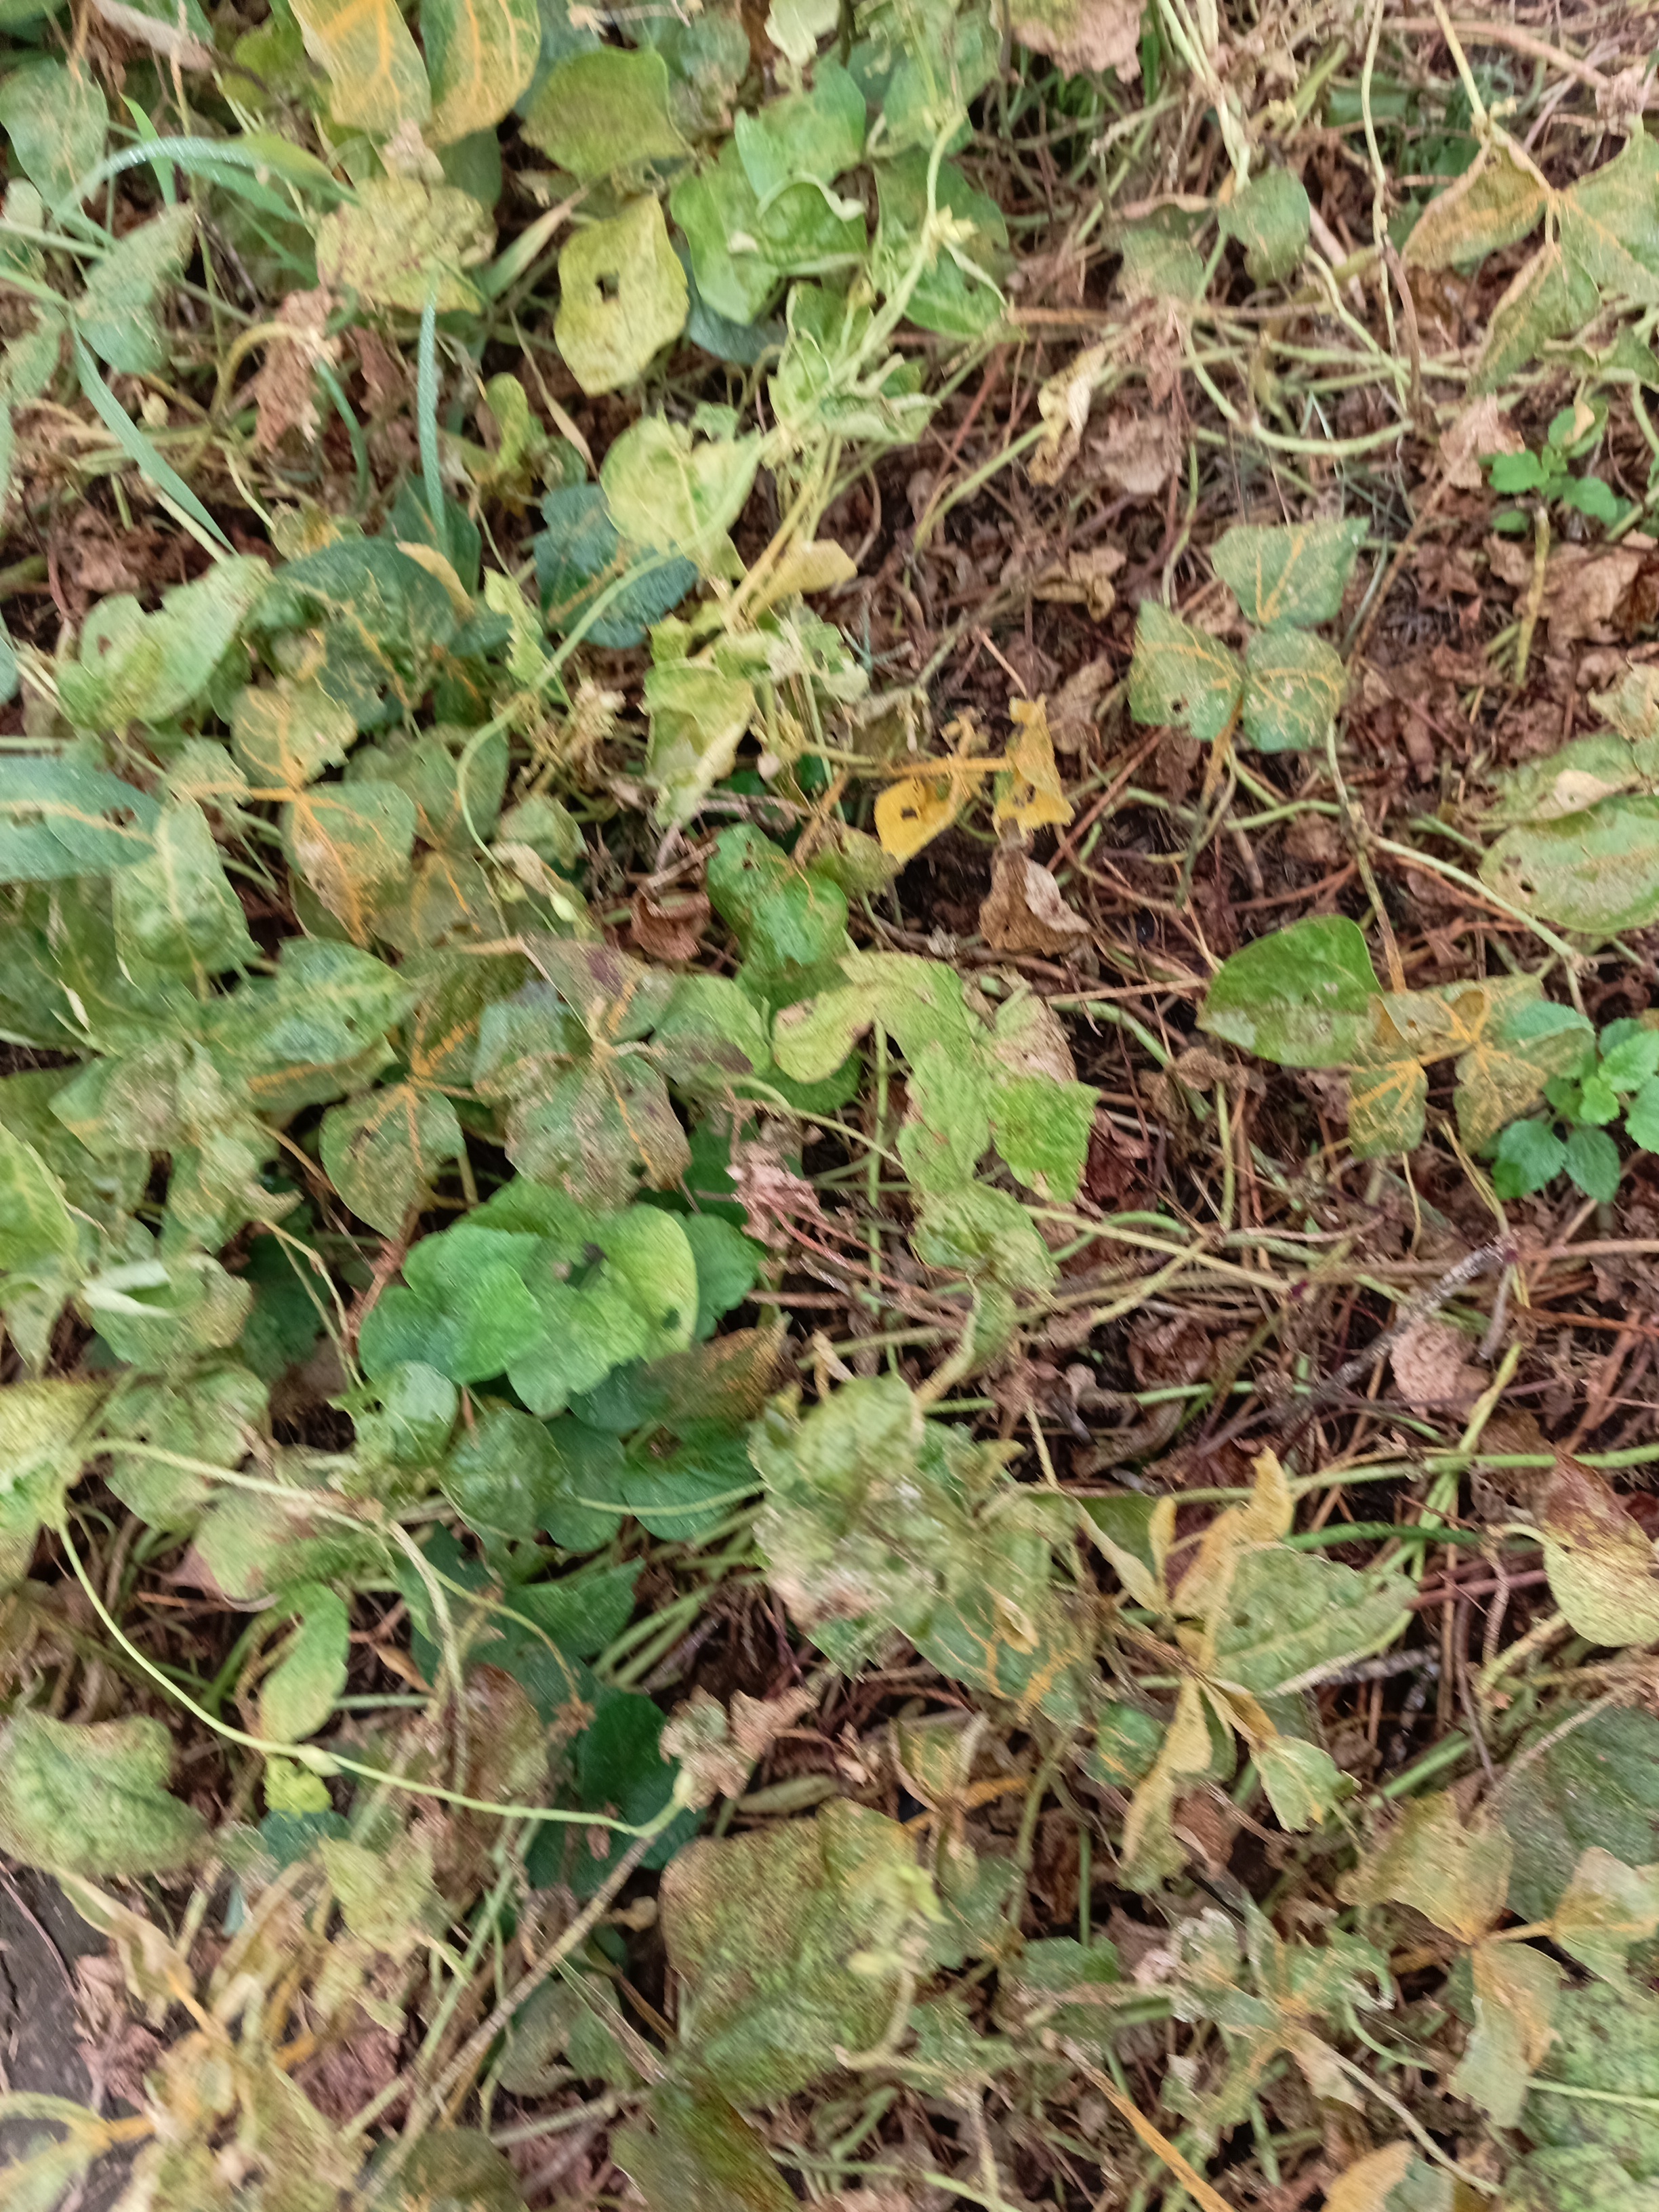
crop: cowpea
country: Tanzania
